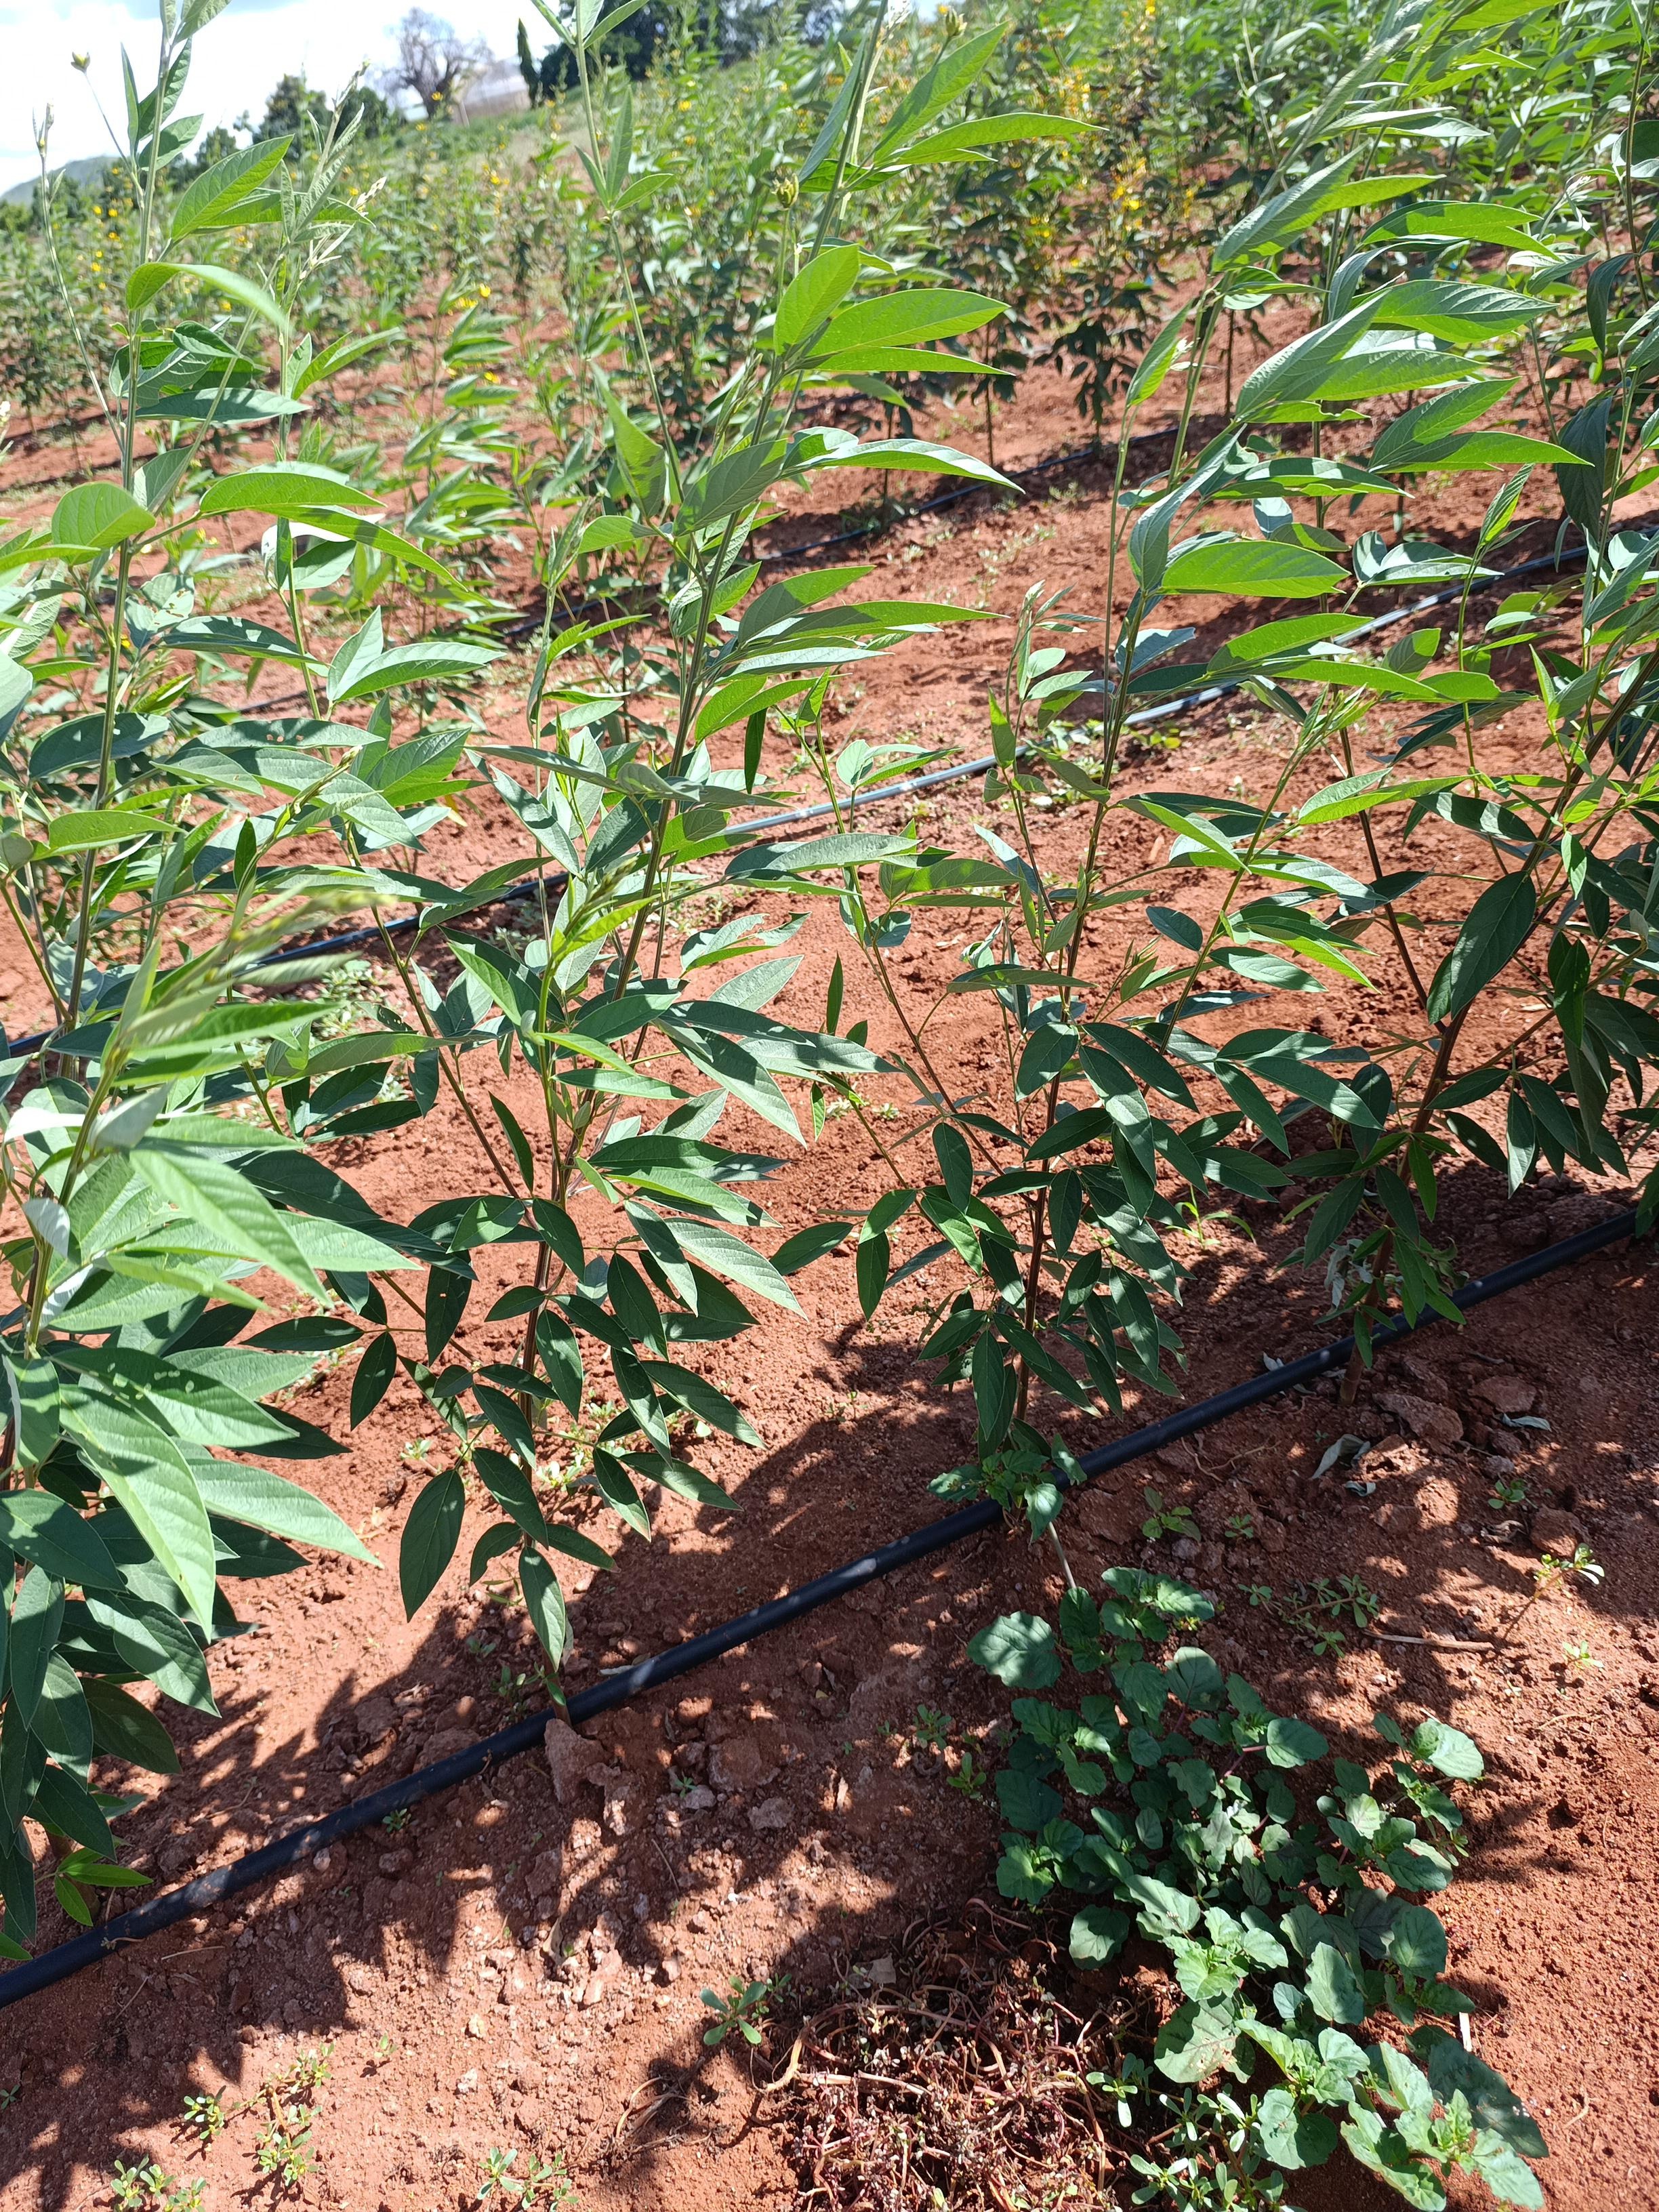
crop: pigeonpea
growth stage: flowering
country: Kenya
